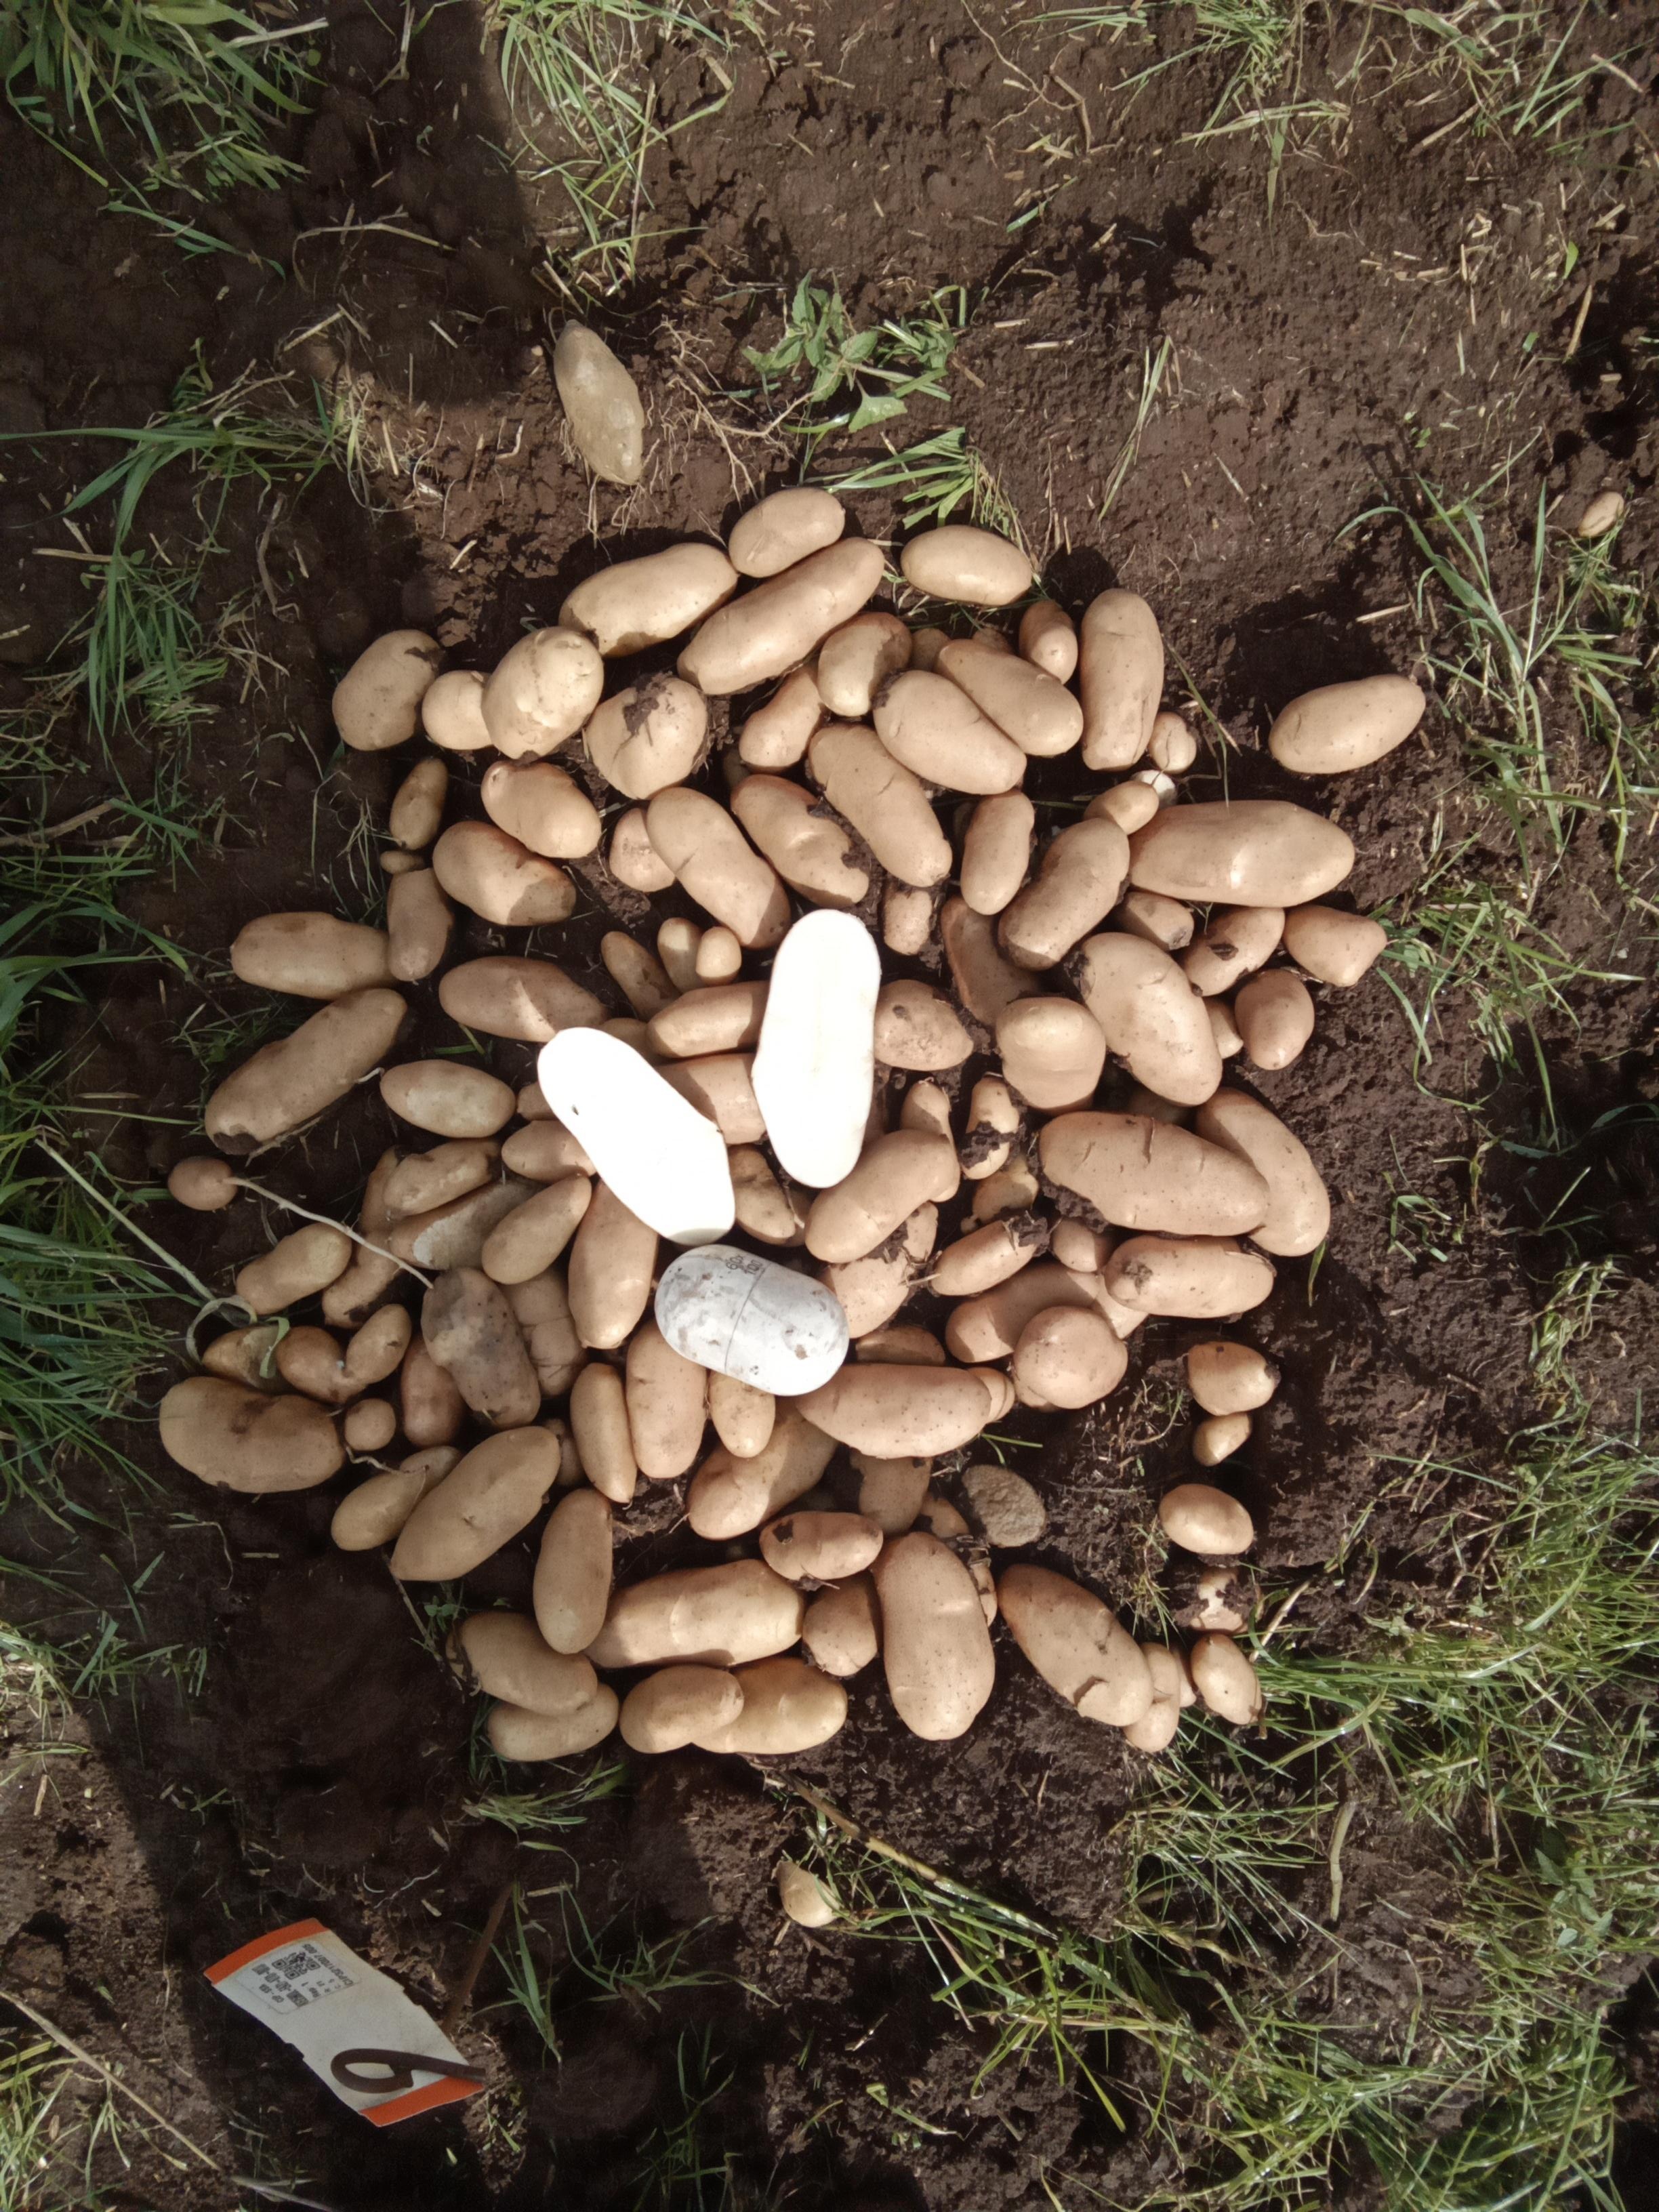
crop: potato
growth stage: harvest
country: Kenya
